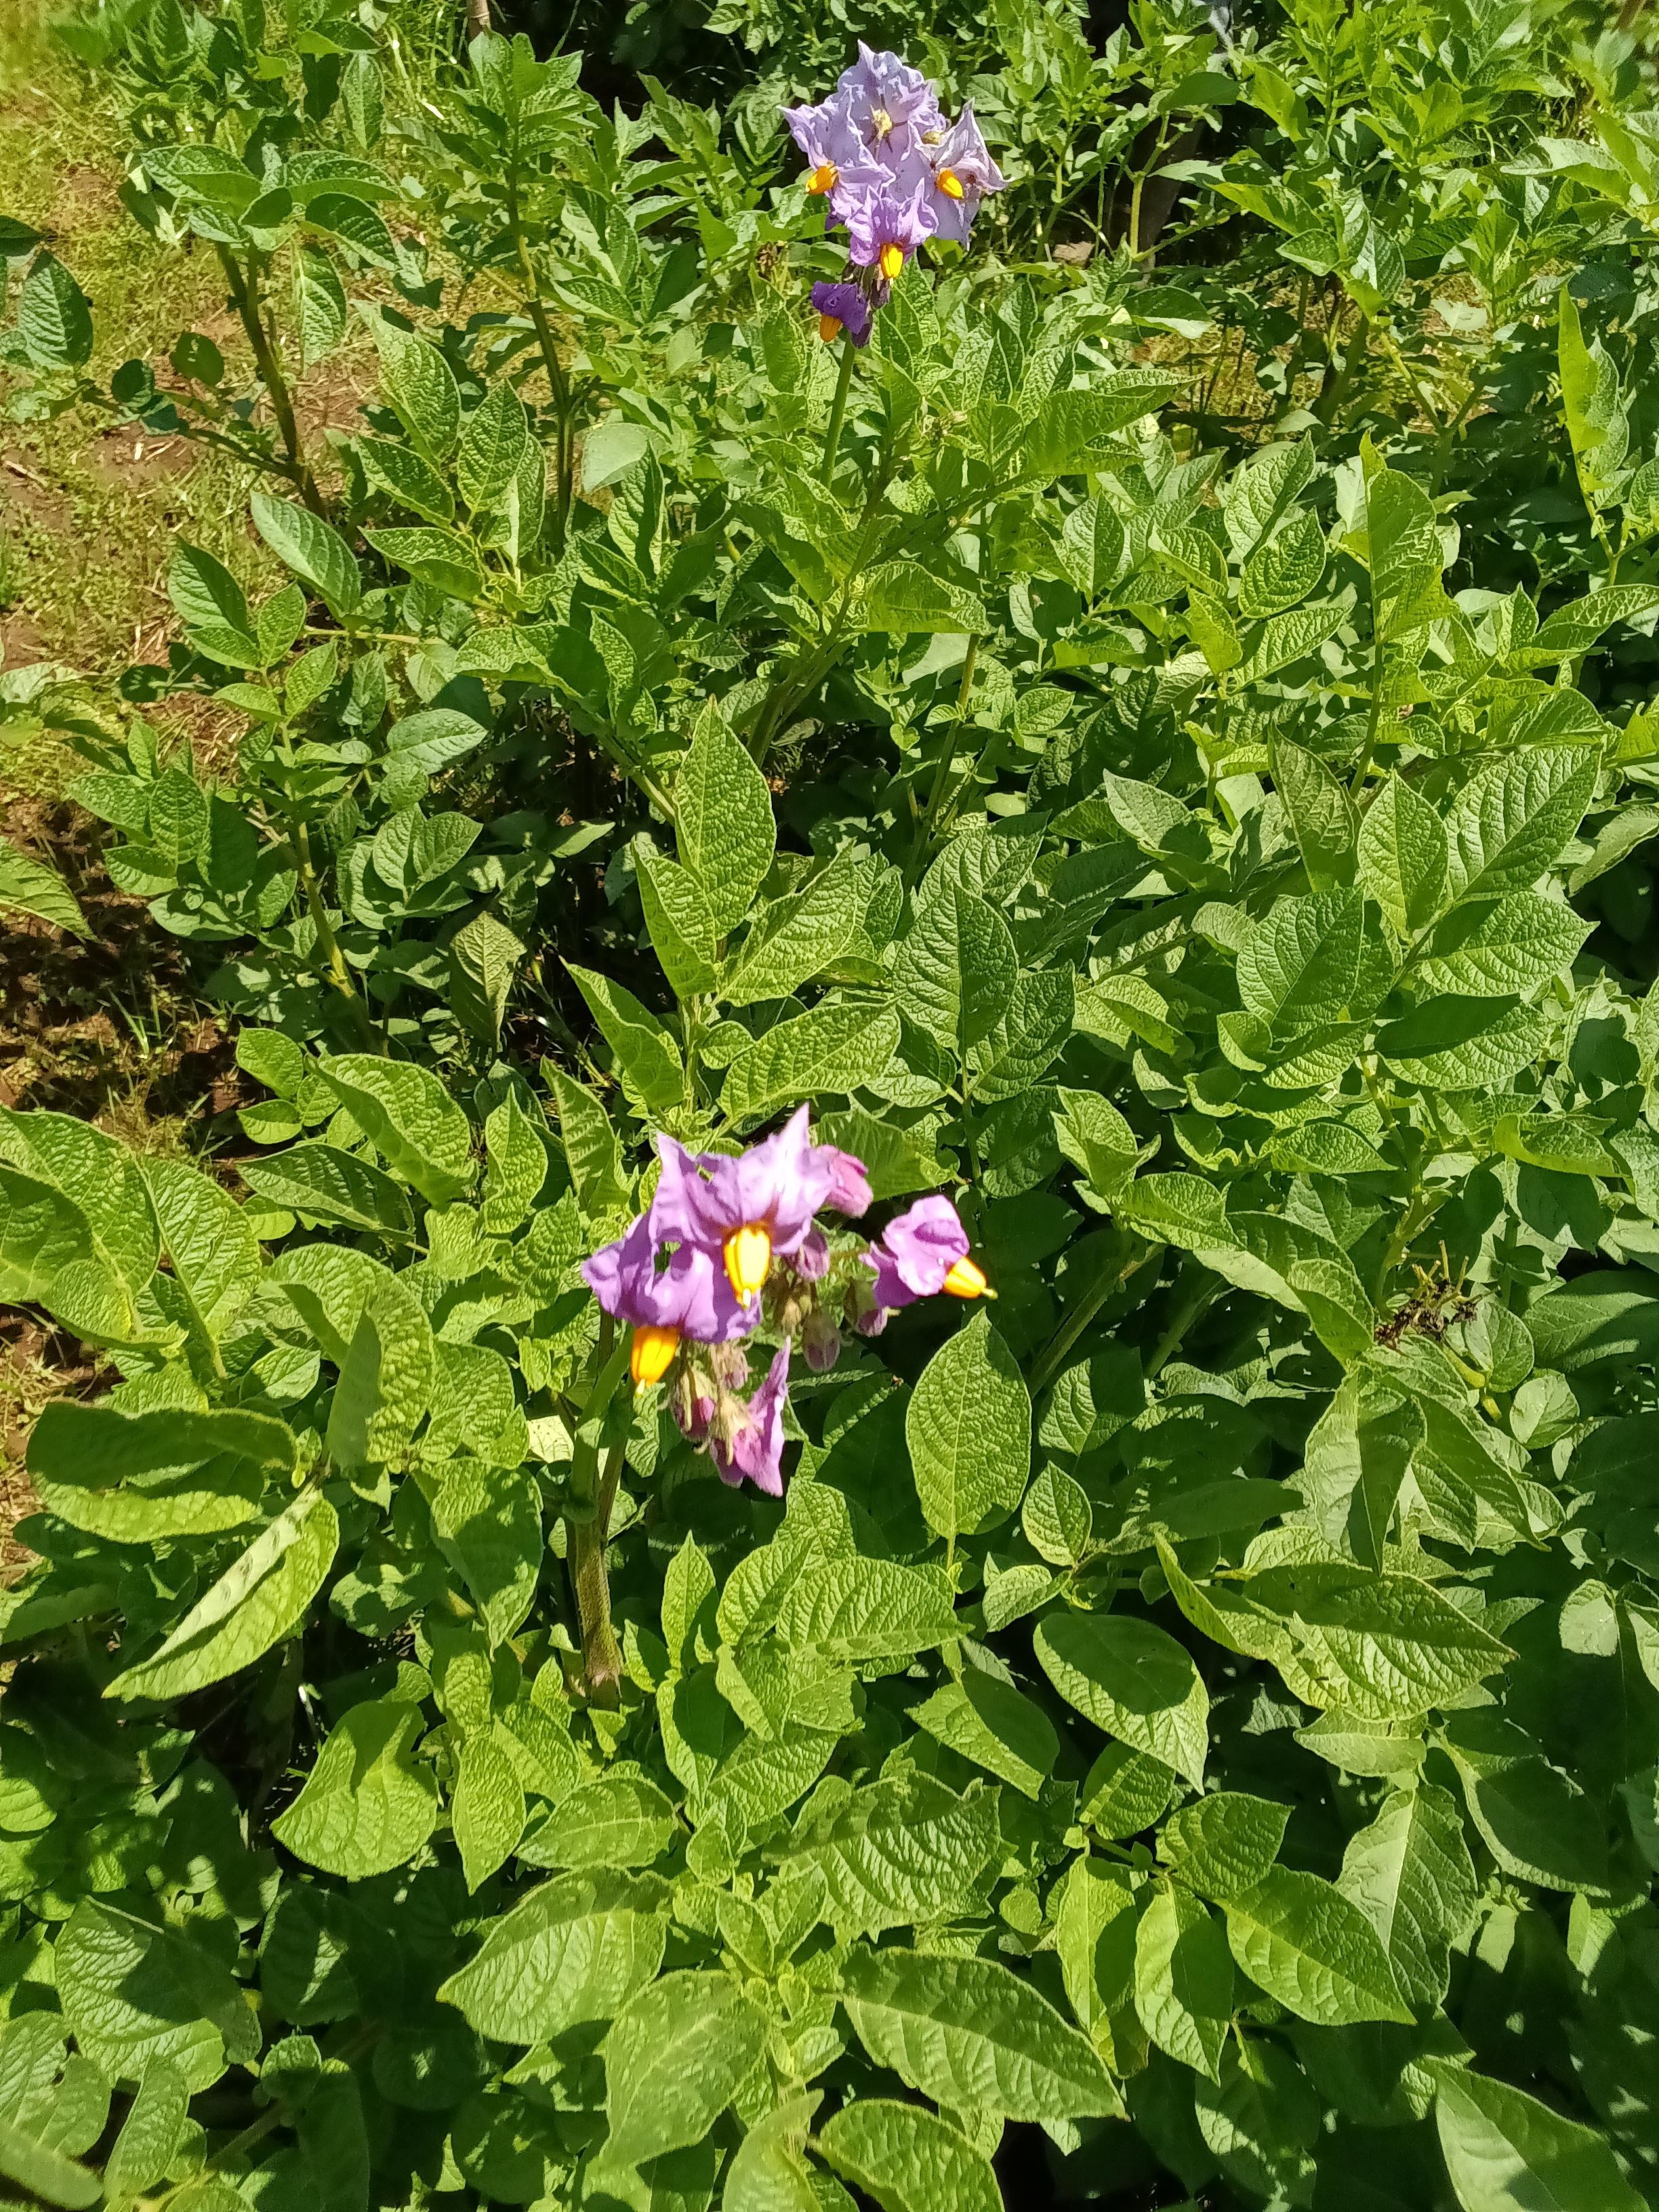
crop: potato
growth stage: flowering
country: Kenya
